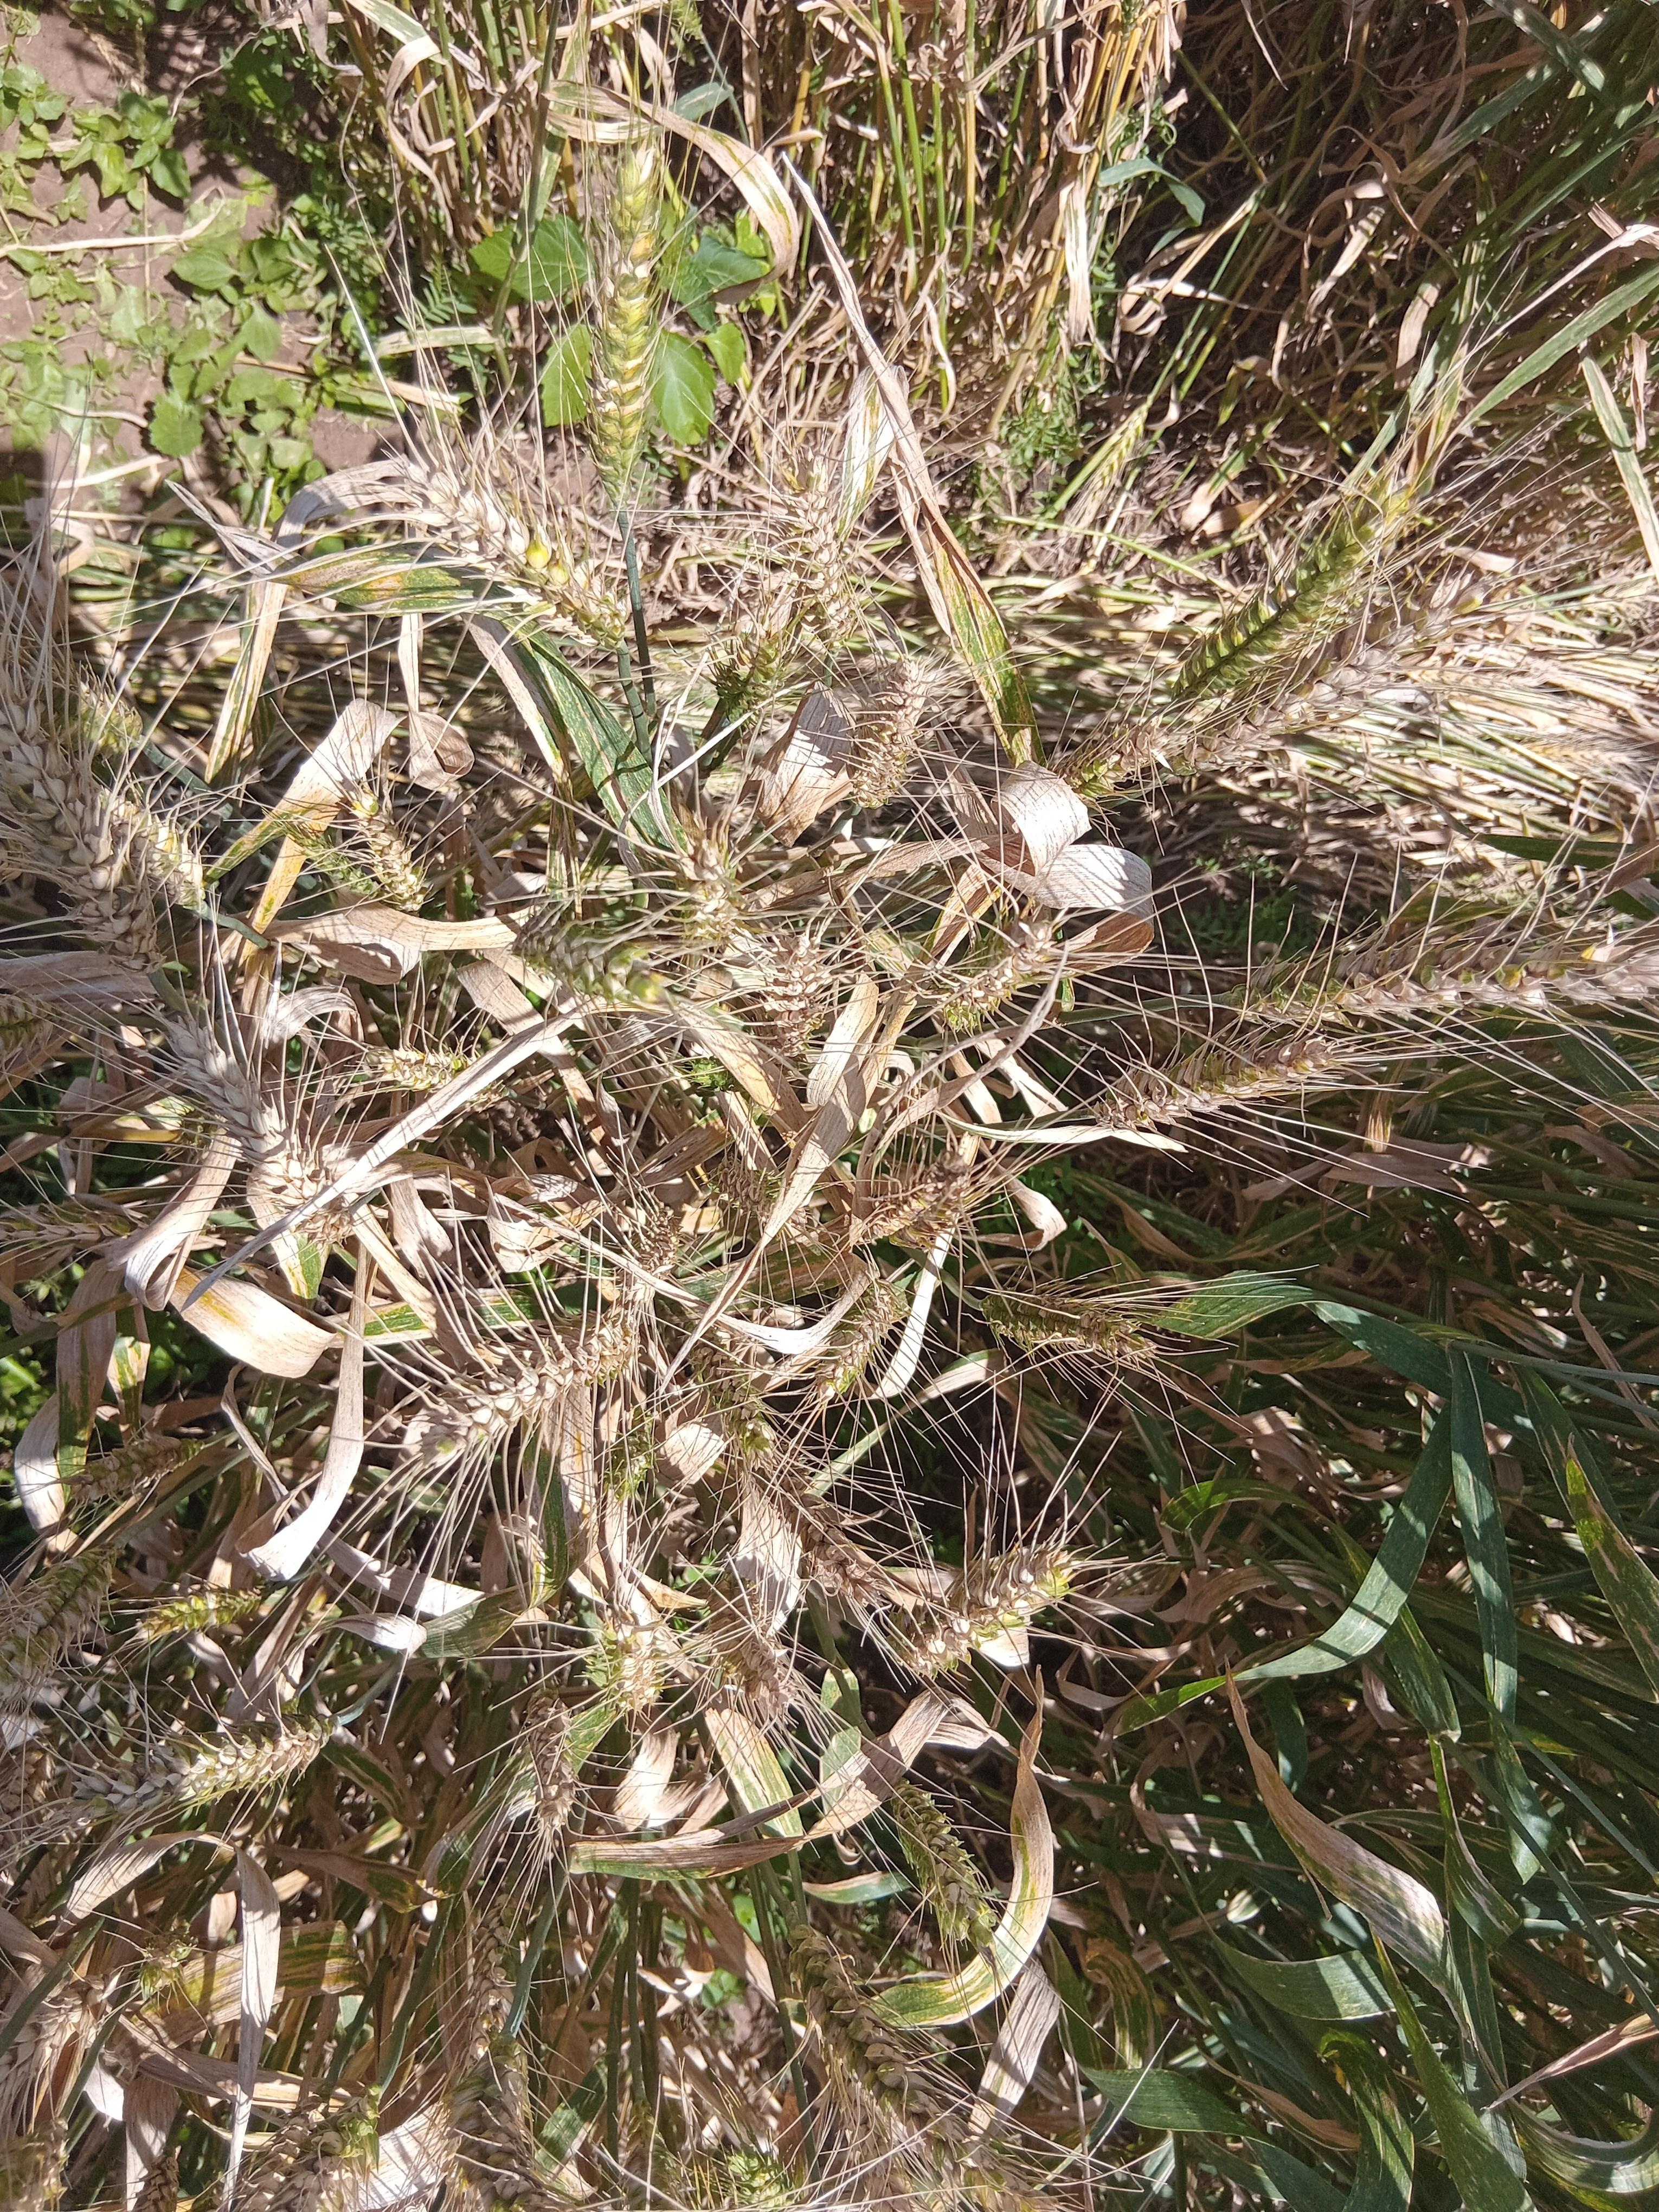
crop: wheat
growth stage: maturity
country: Kenya
